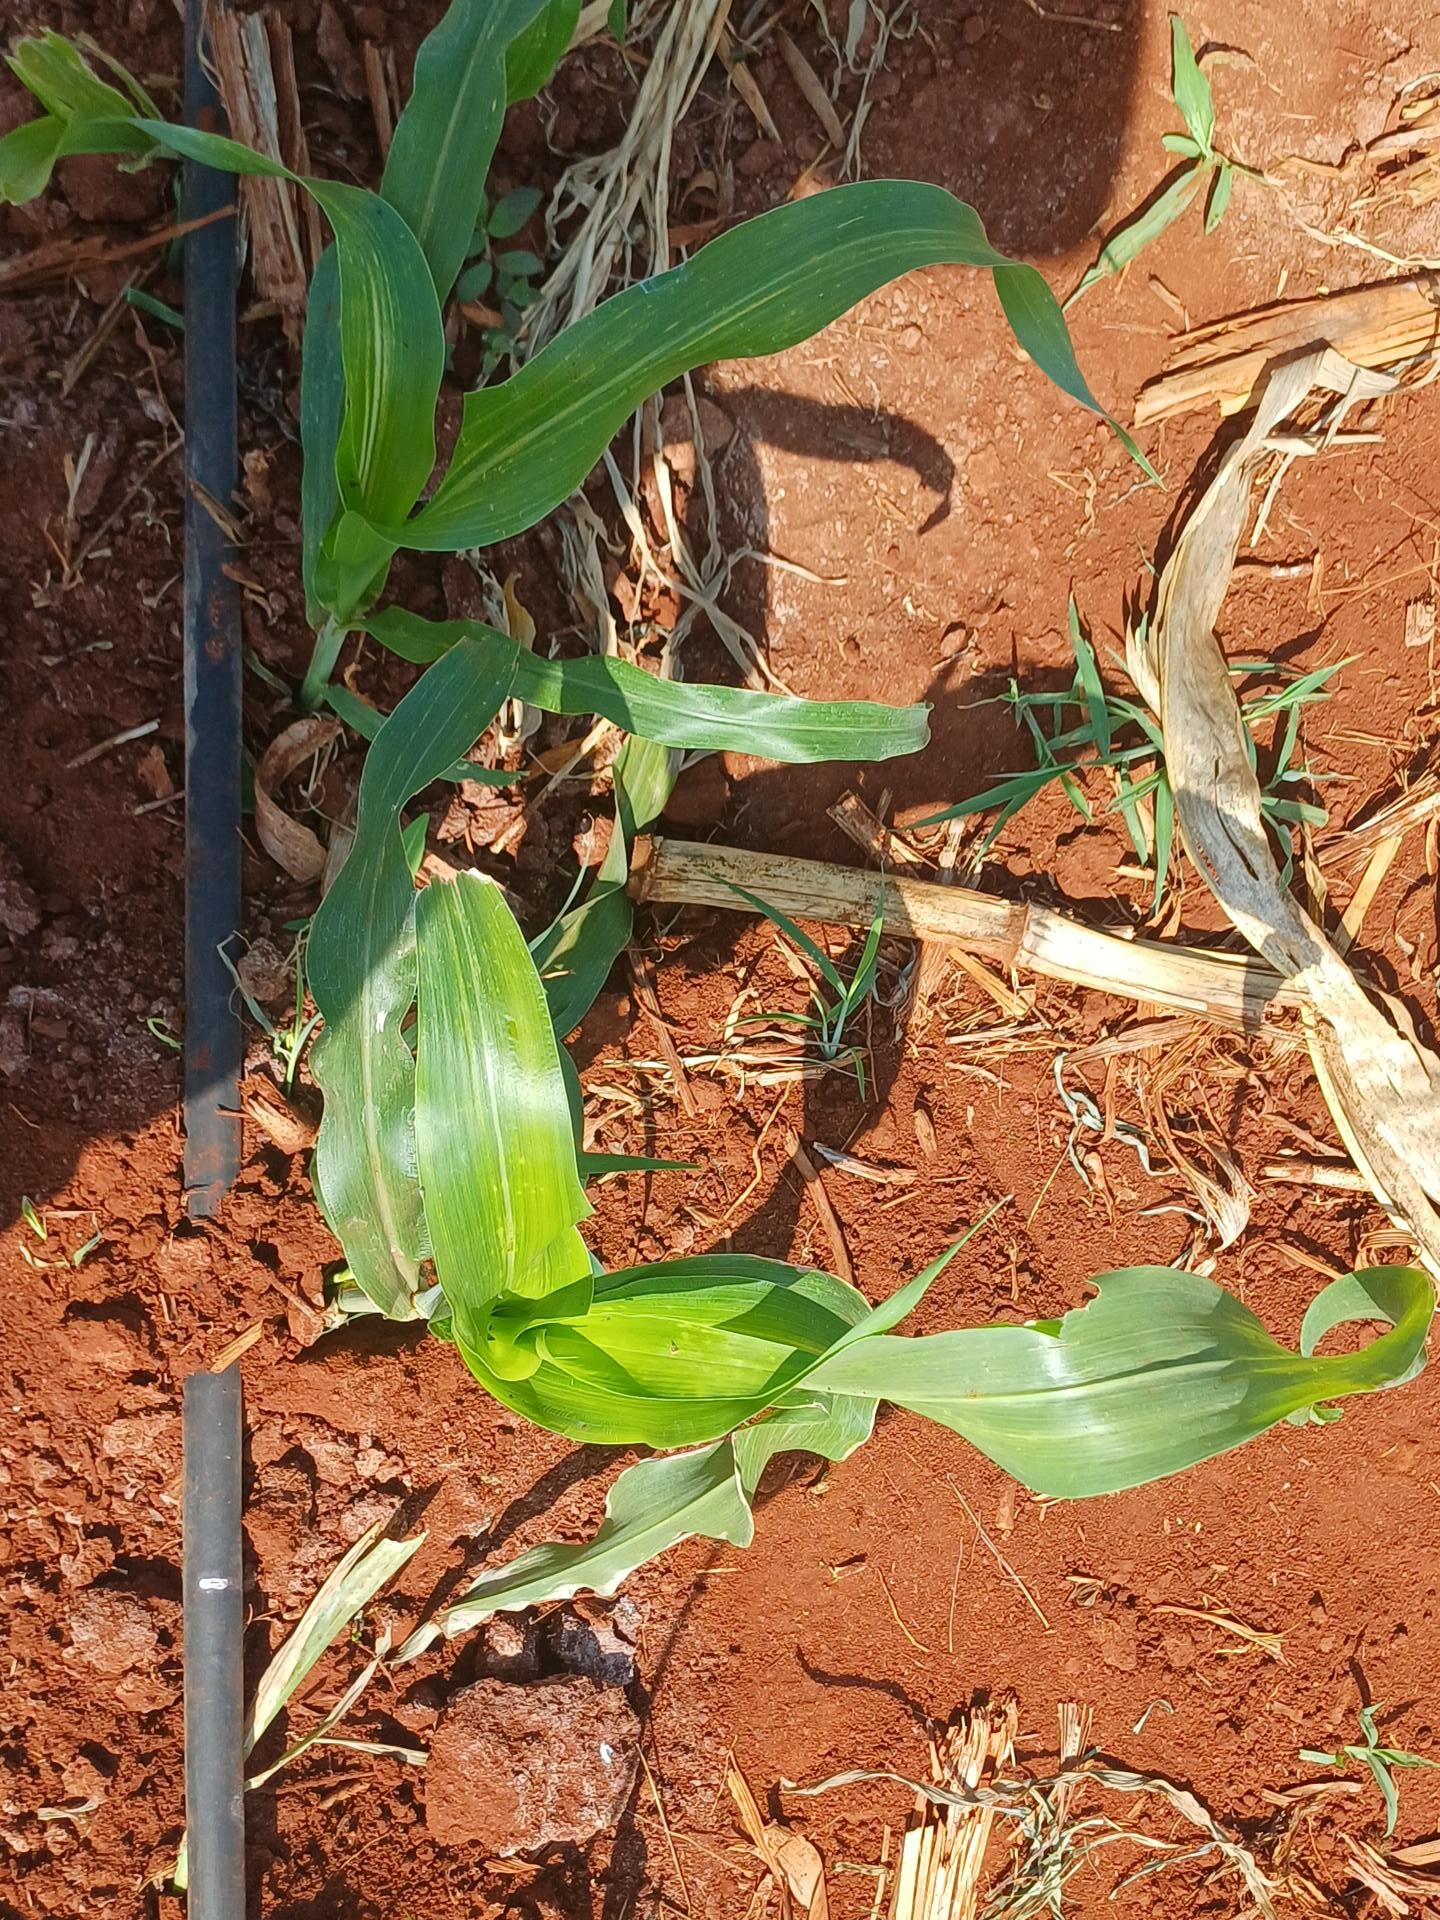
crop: sorghum
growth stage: vegetative
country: Kenya
